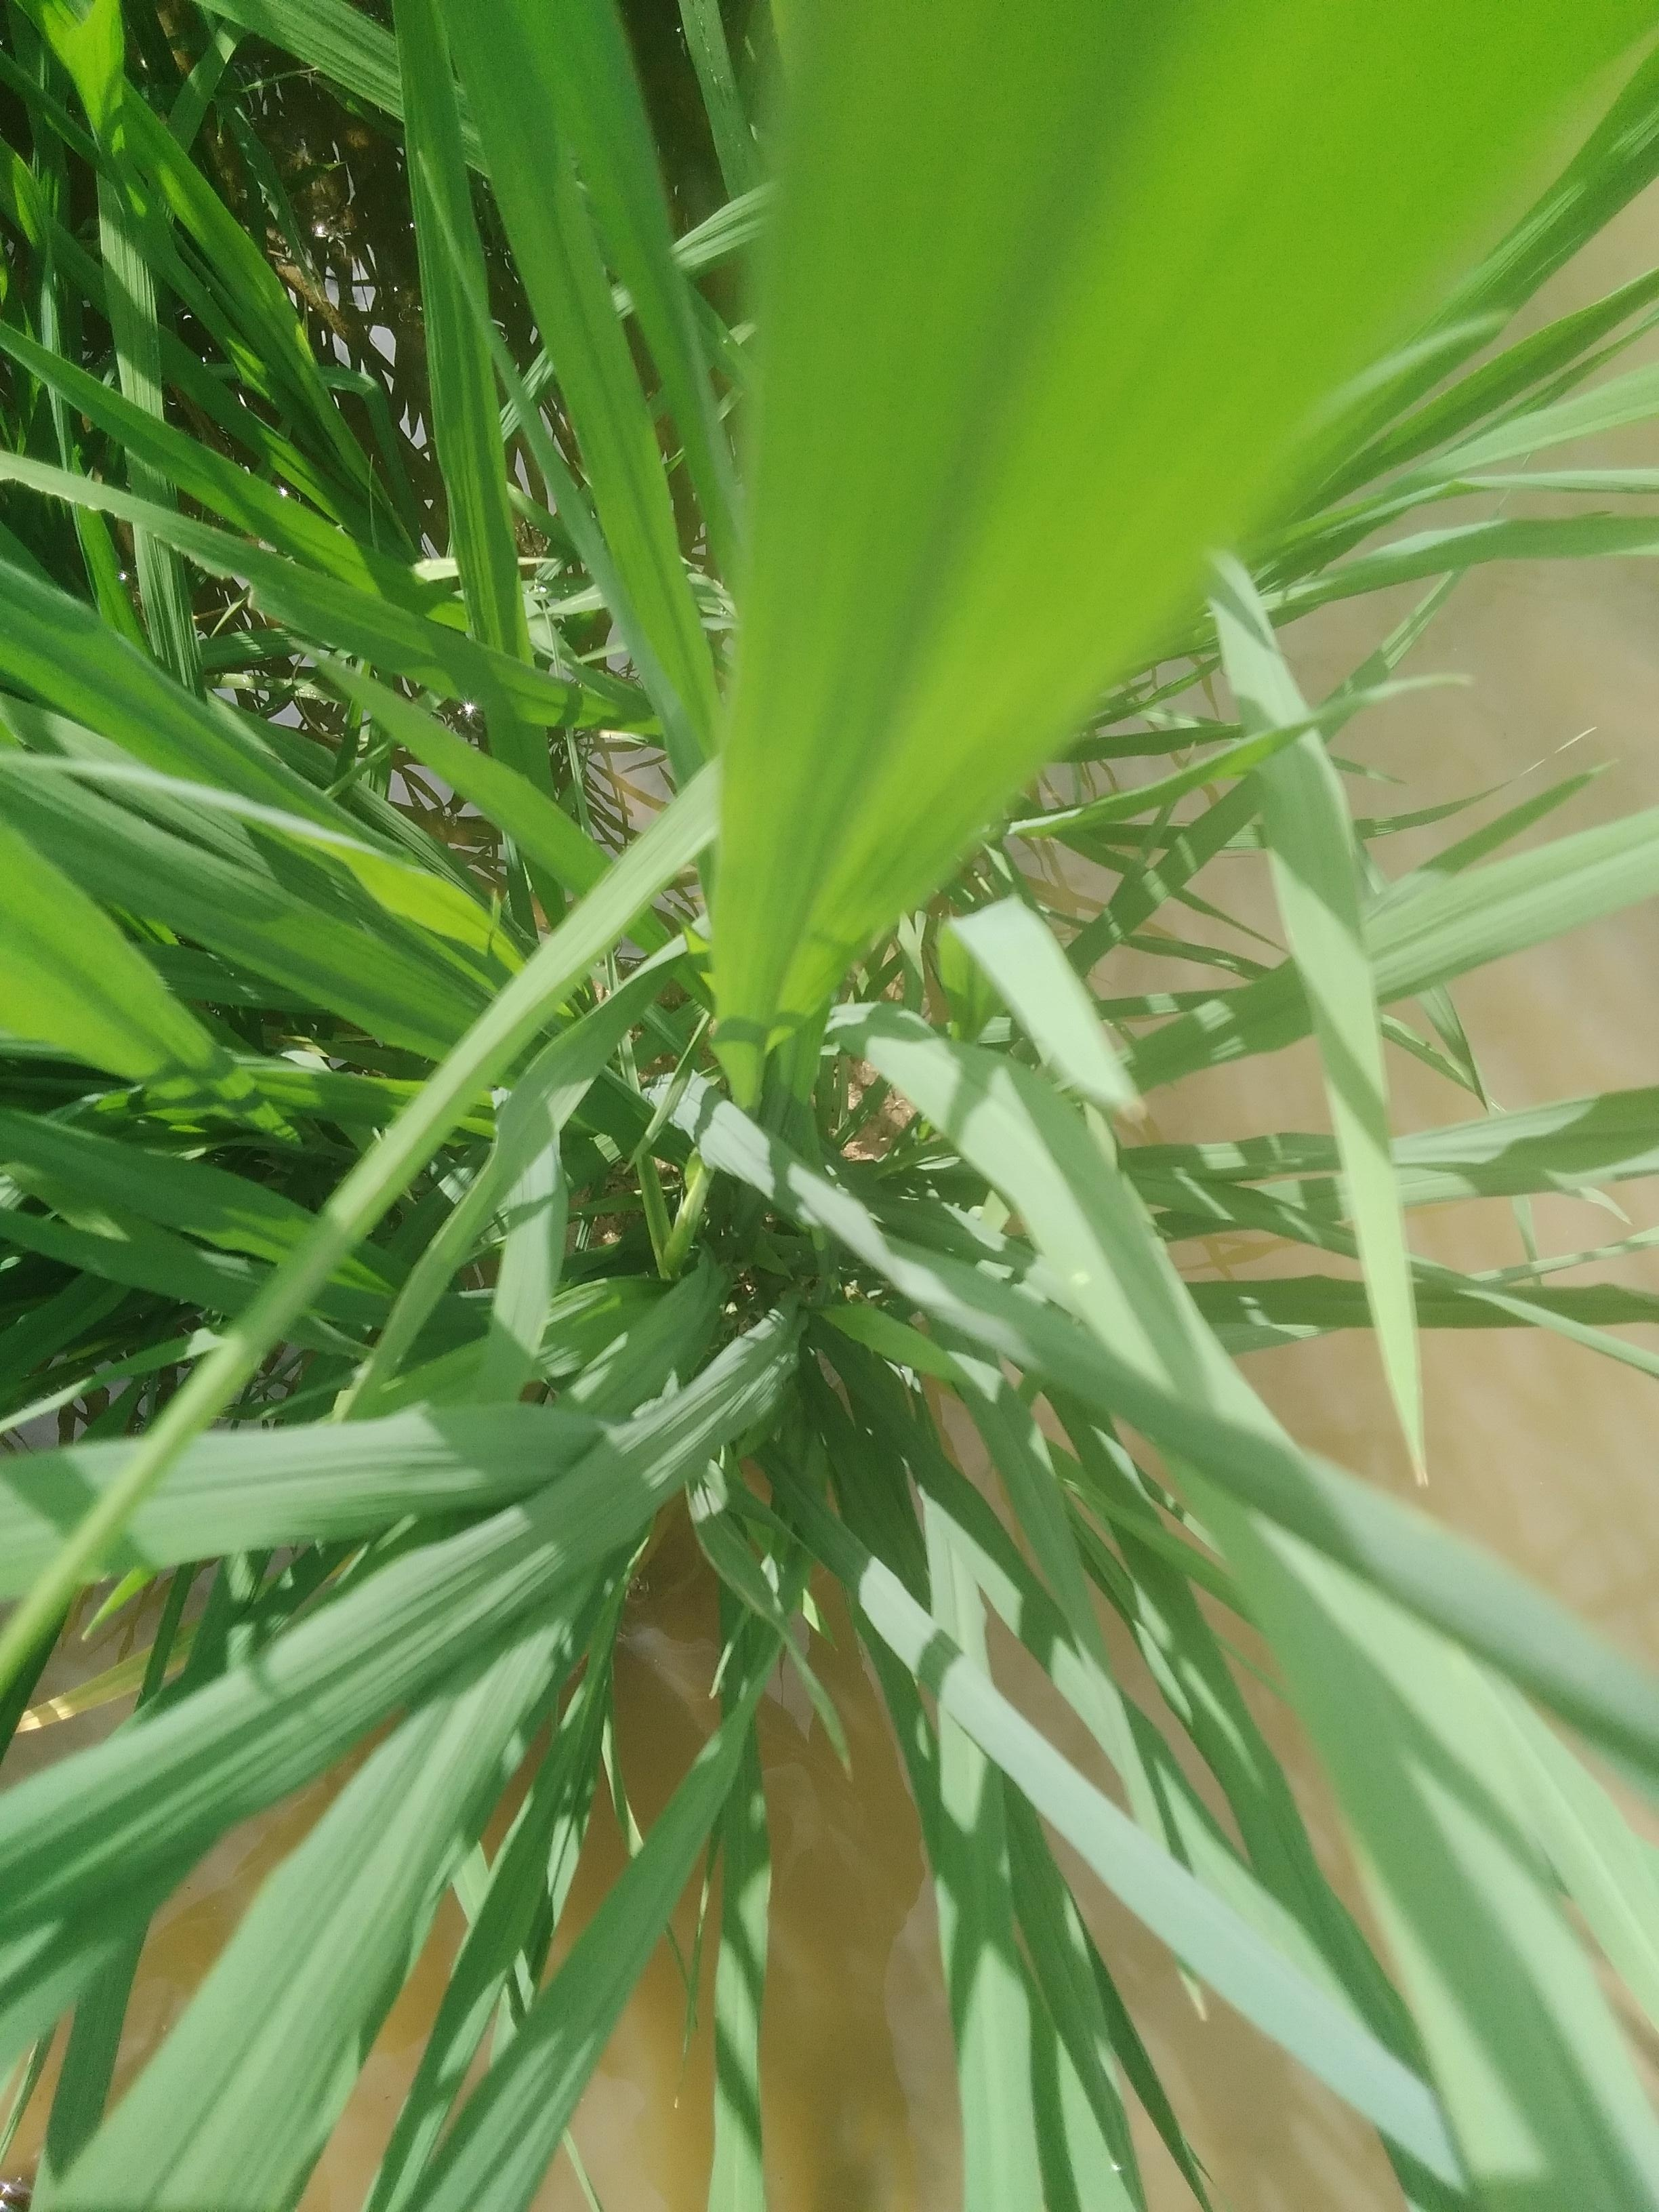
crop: rice
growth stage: elongation stem
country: Nigeria
